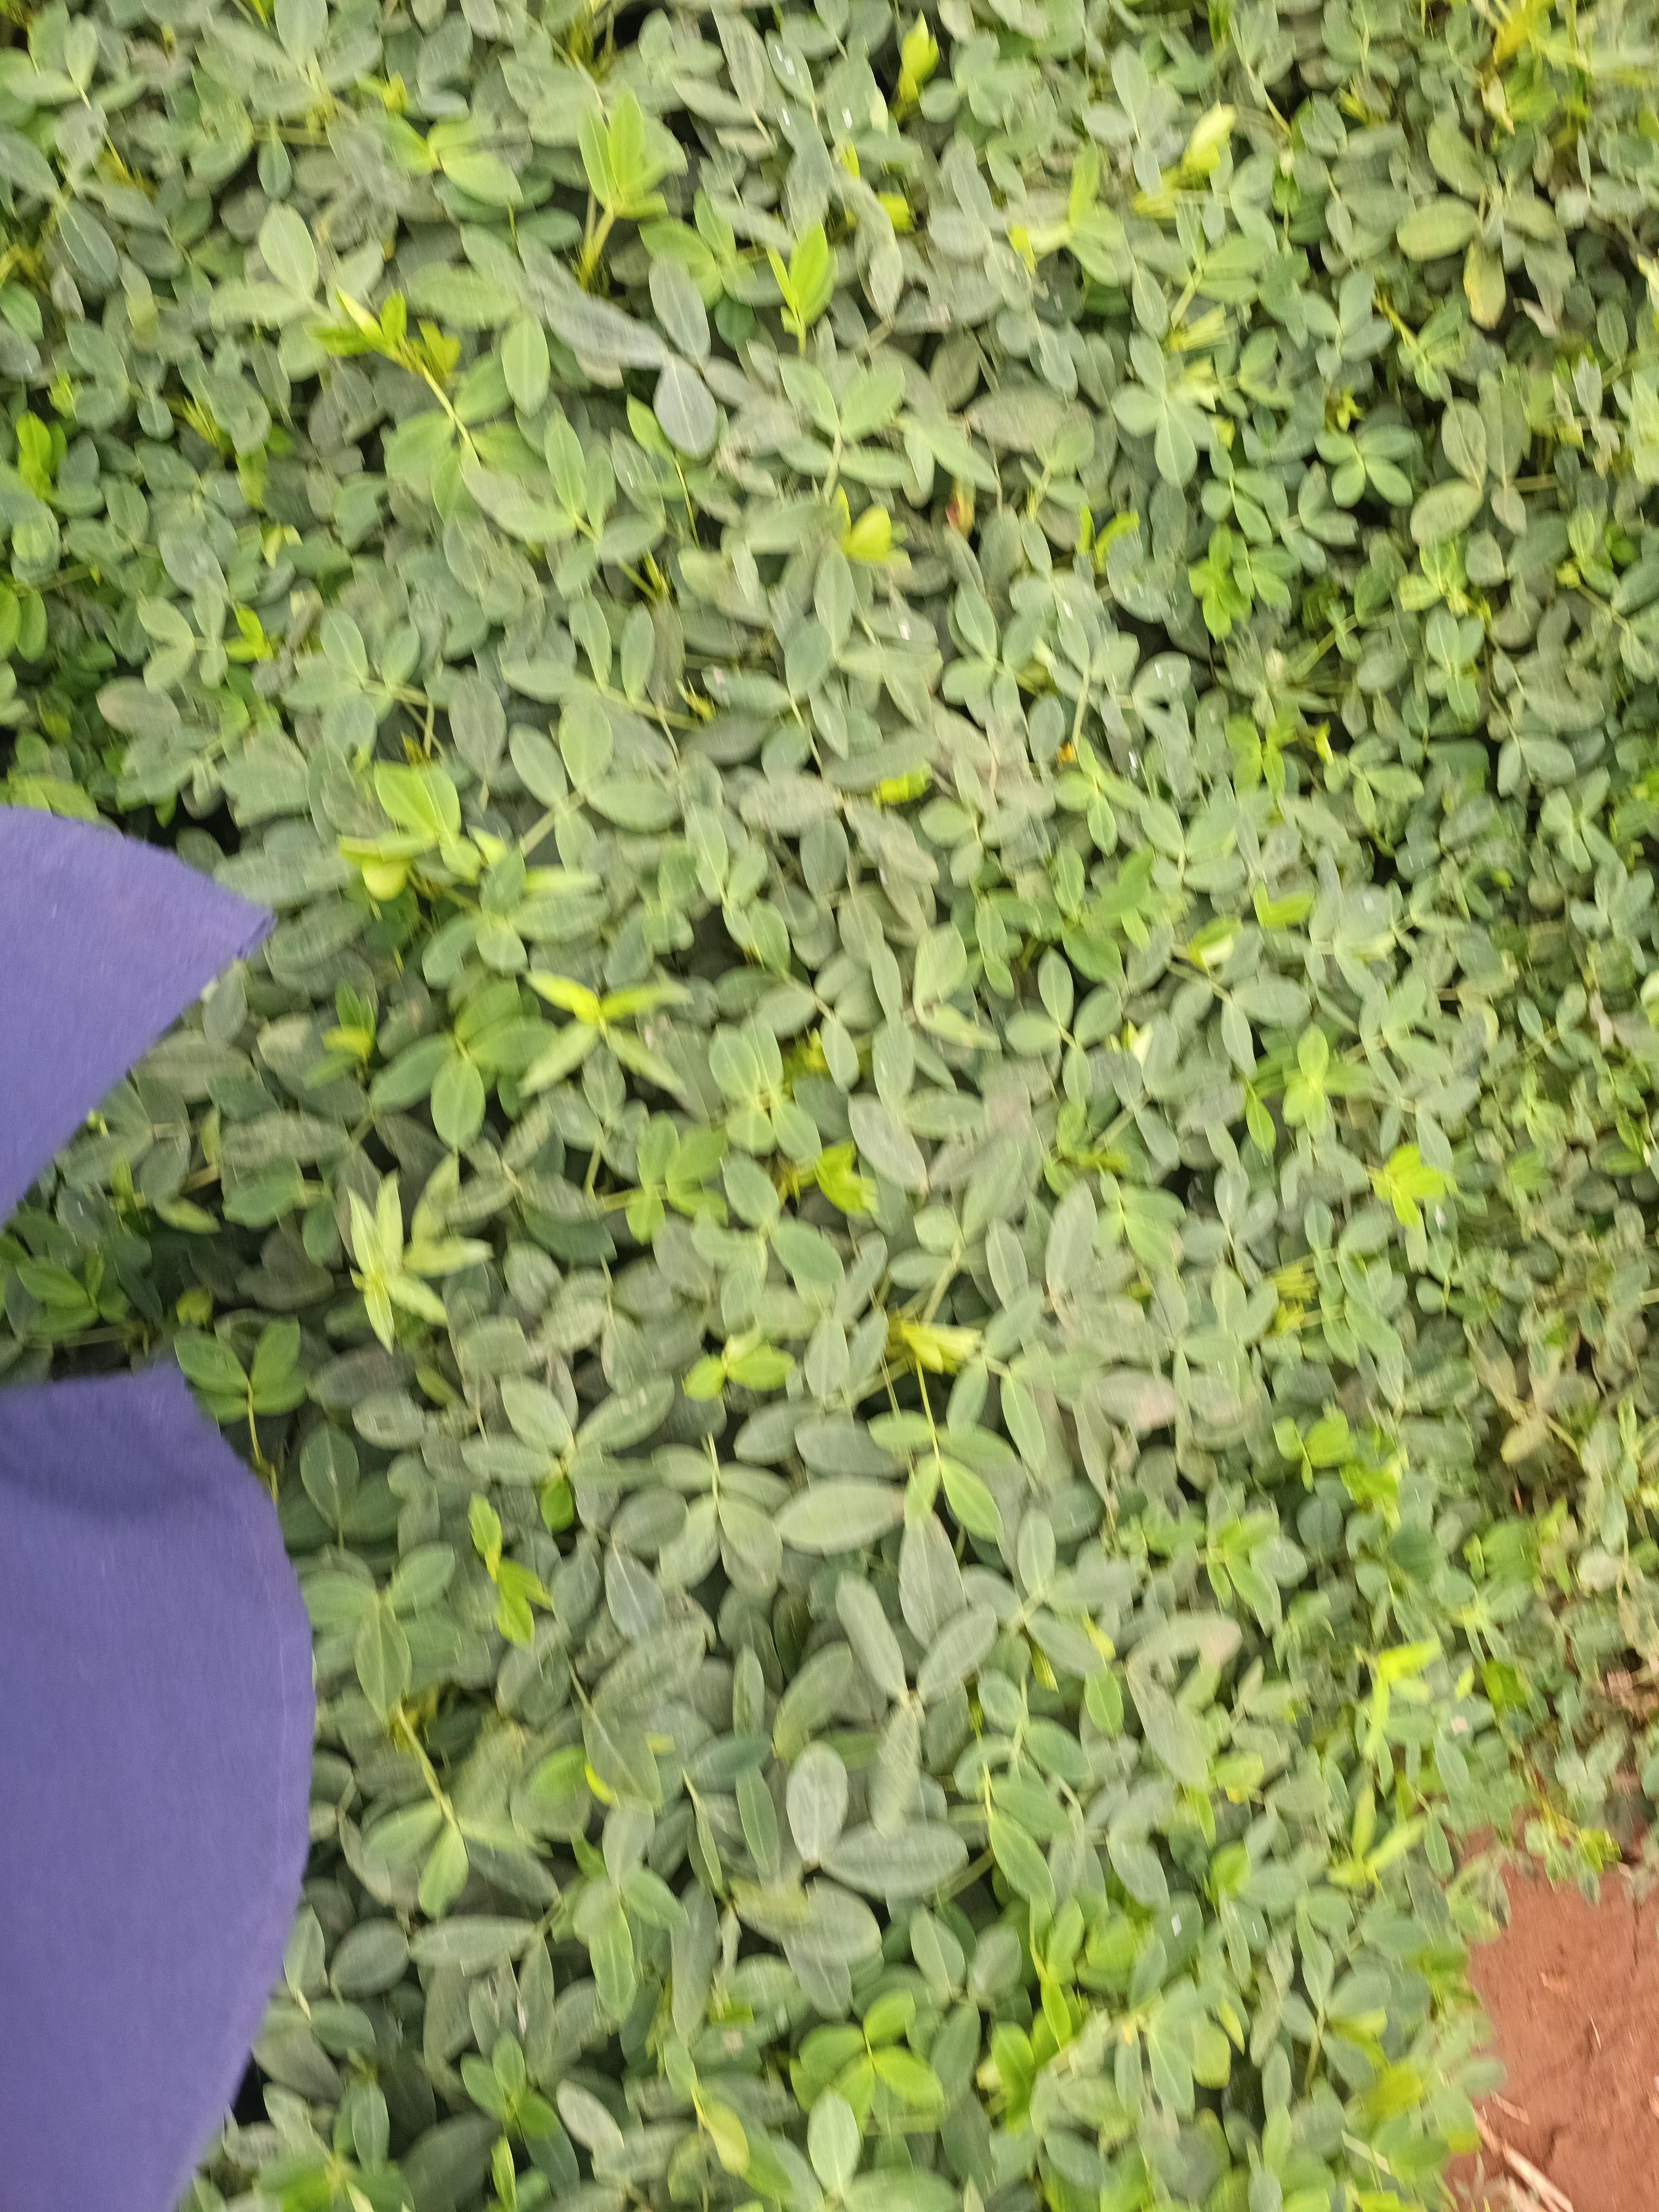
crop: groundnut
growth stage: pegging
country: Kenya
